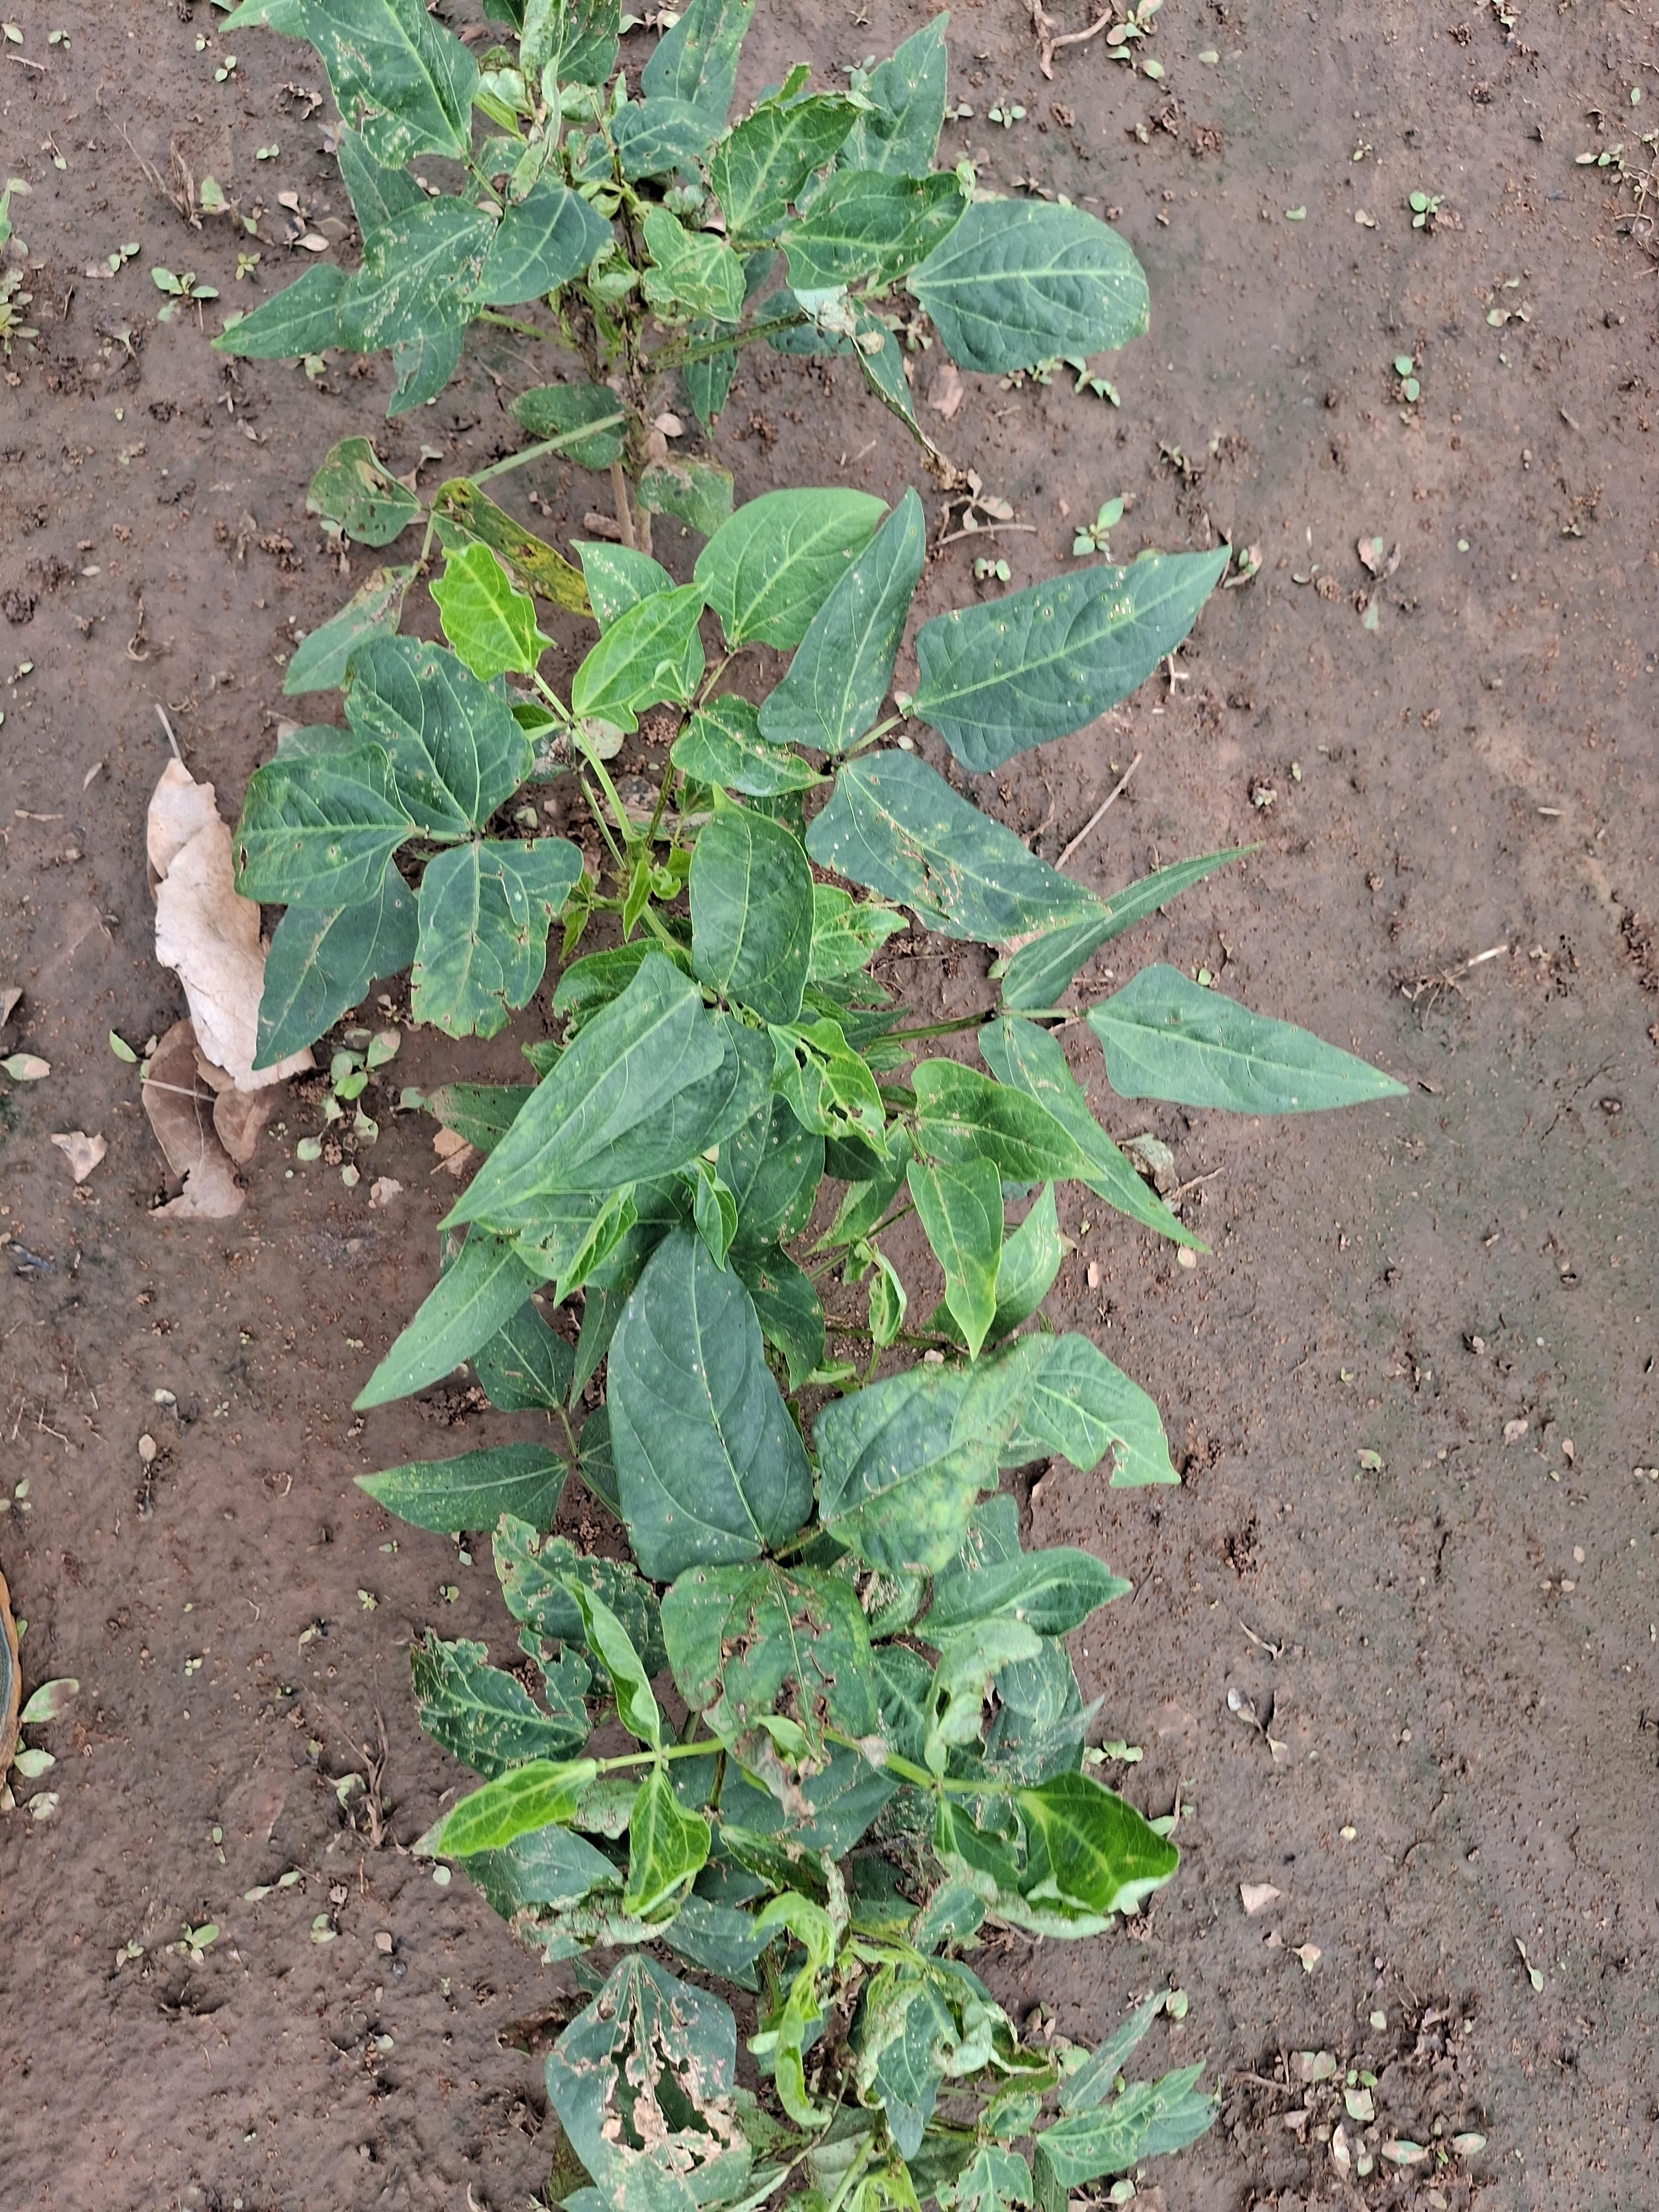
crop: cowpea
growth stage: vegetative
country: Nigeria
